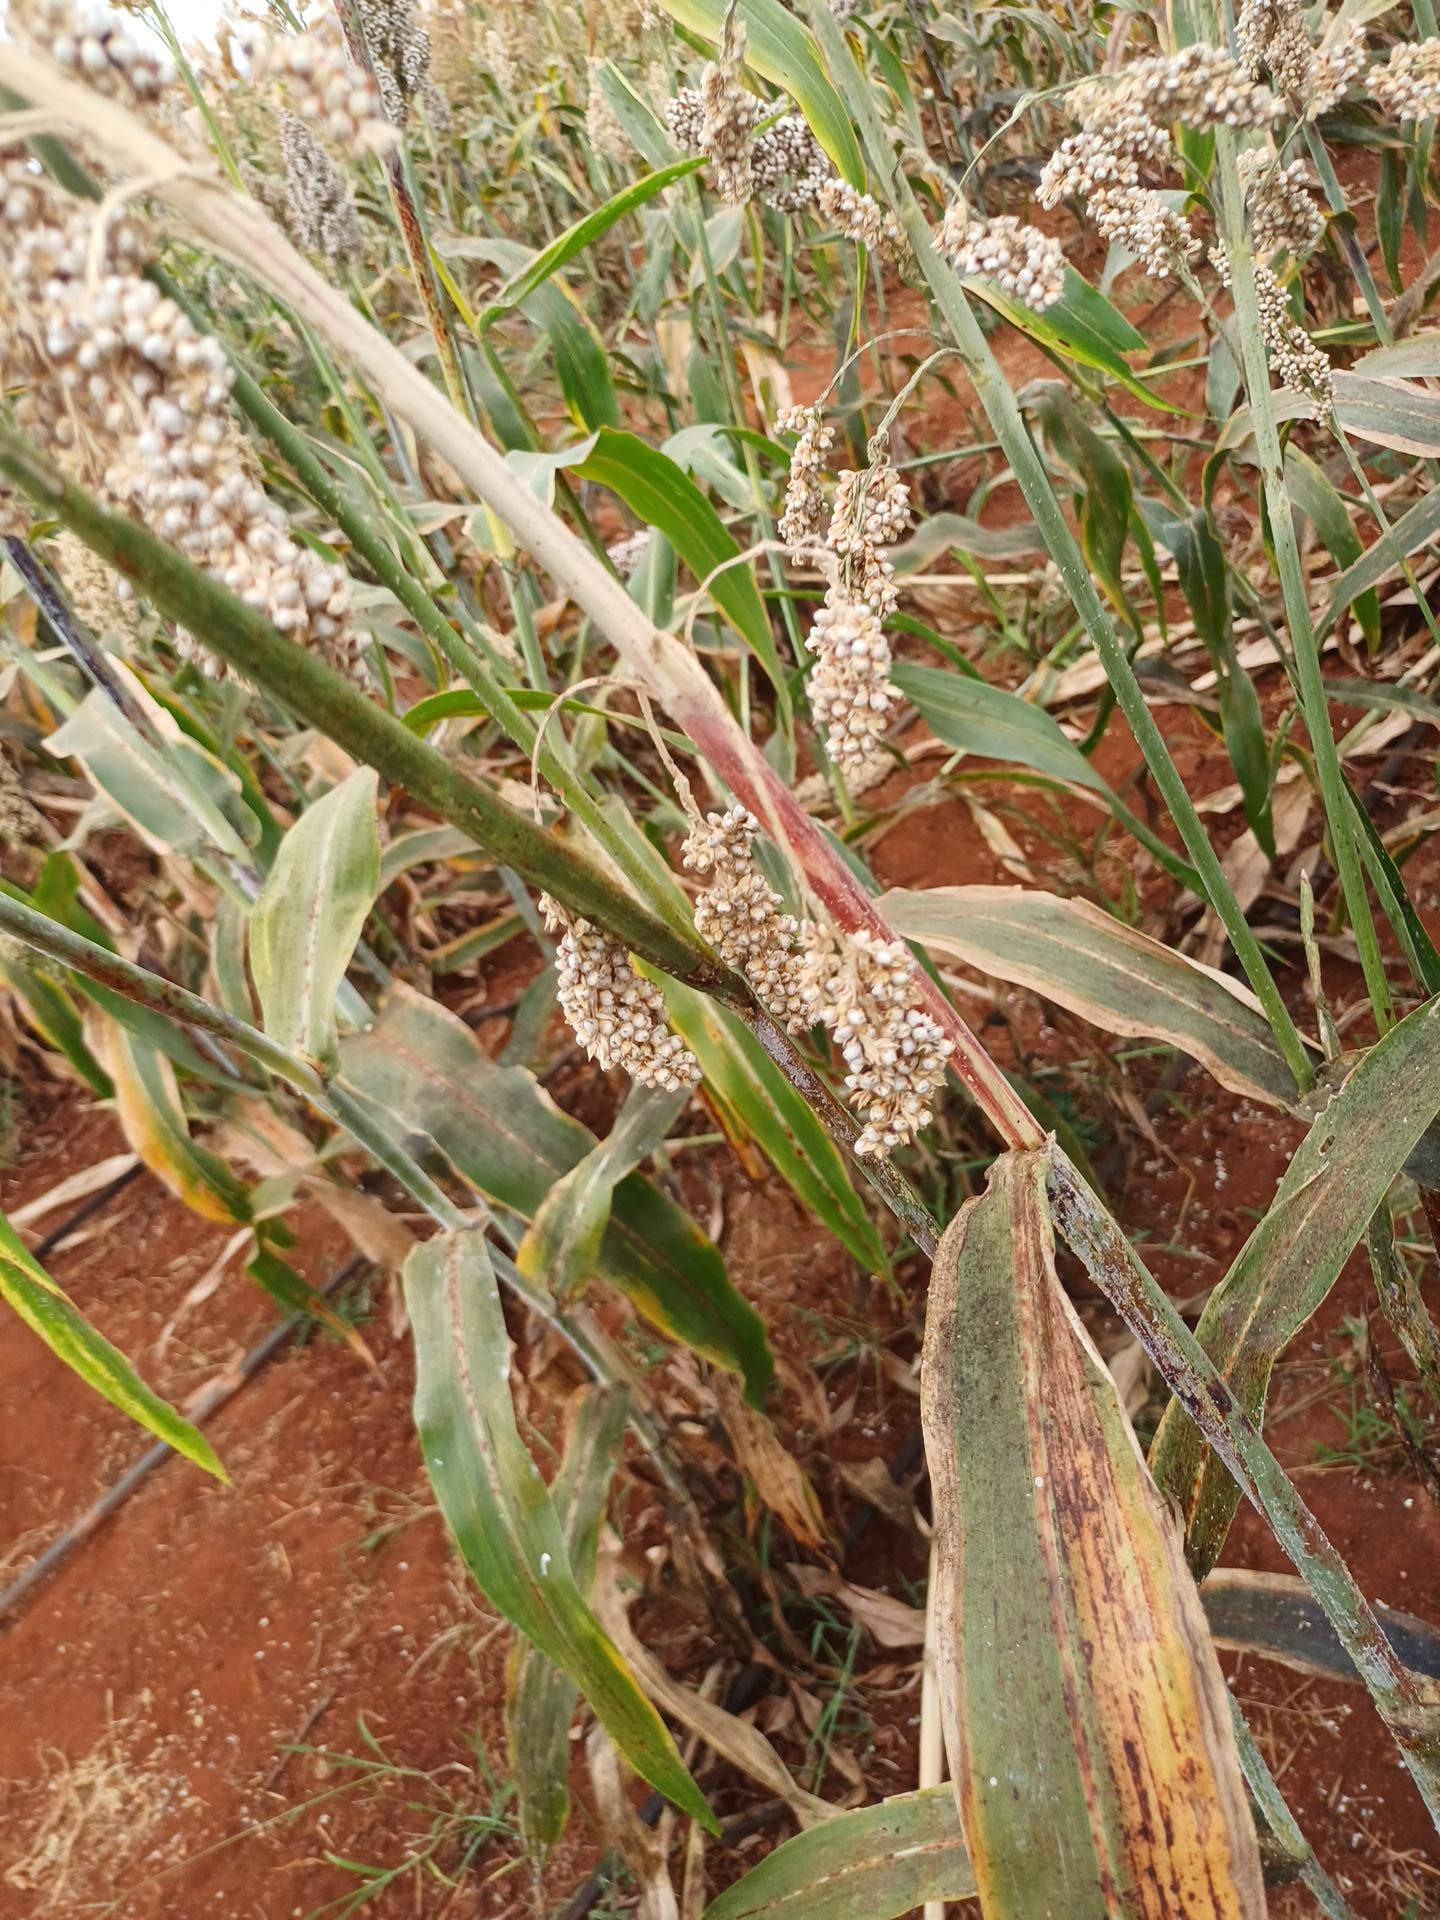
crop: sorghum
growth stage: maturity
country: Kenya
